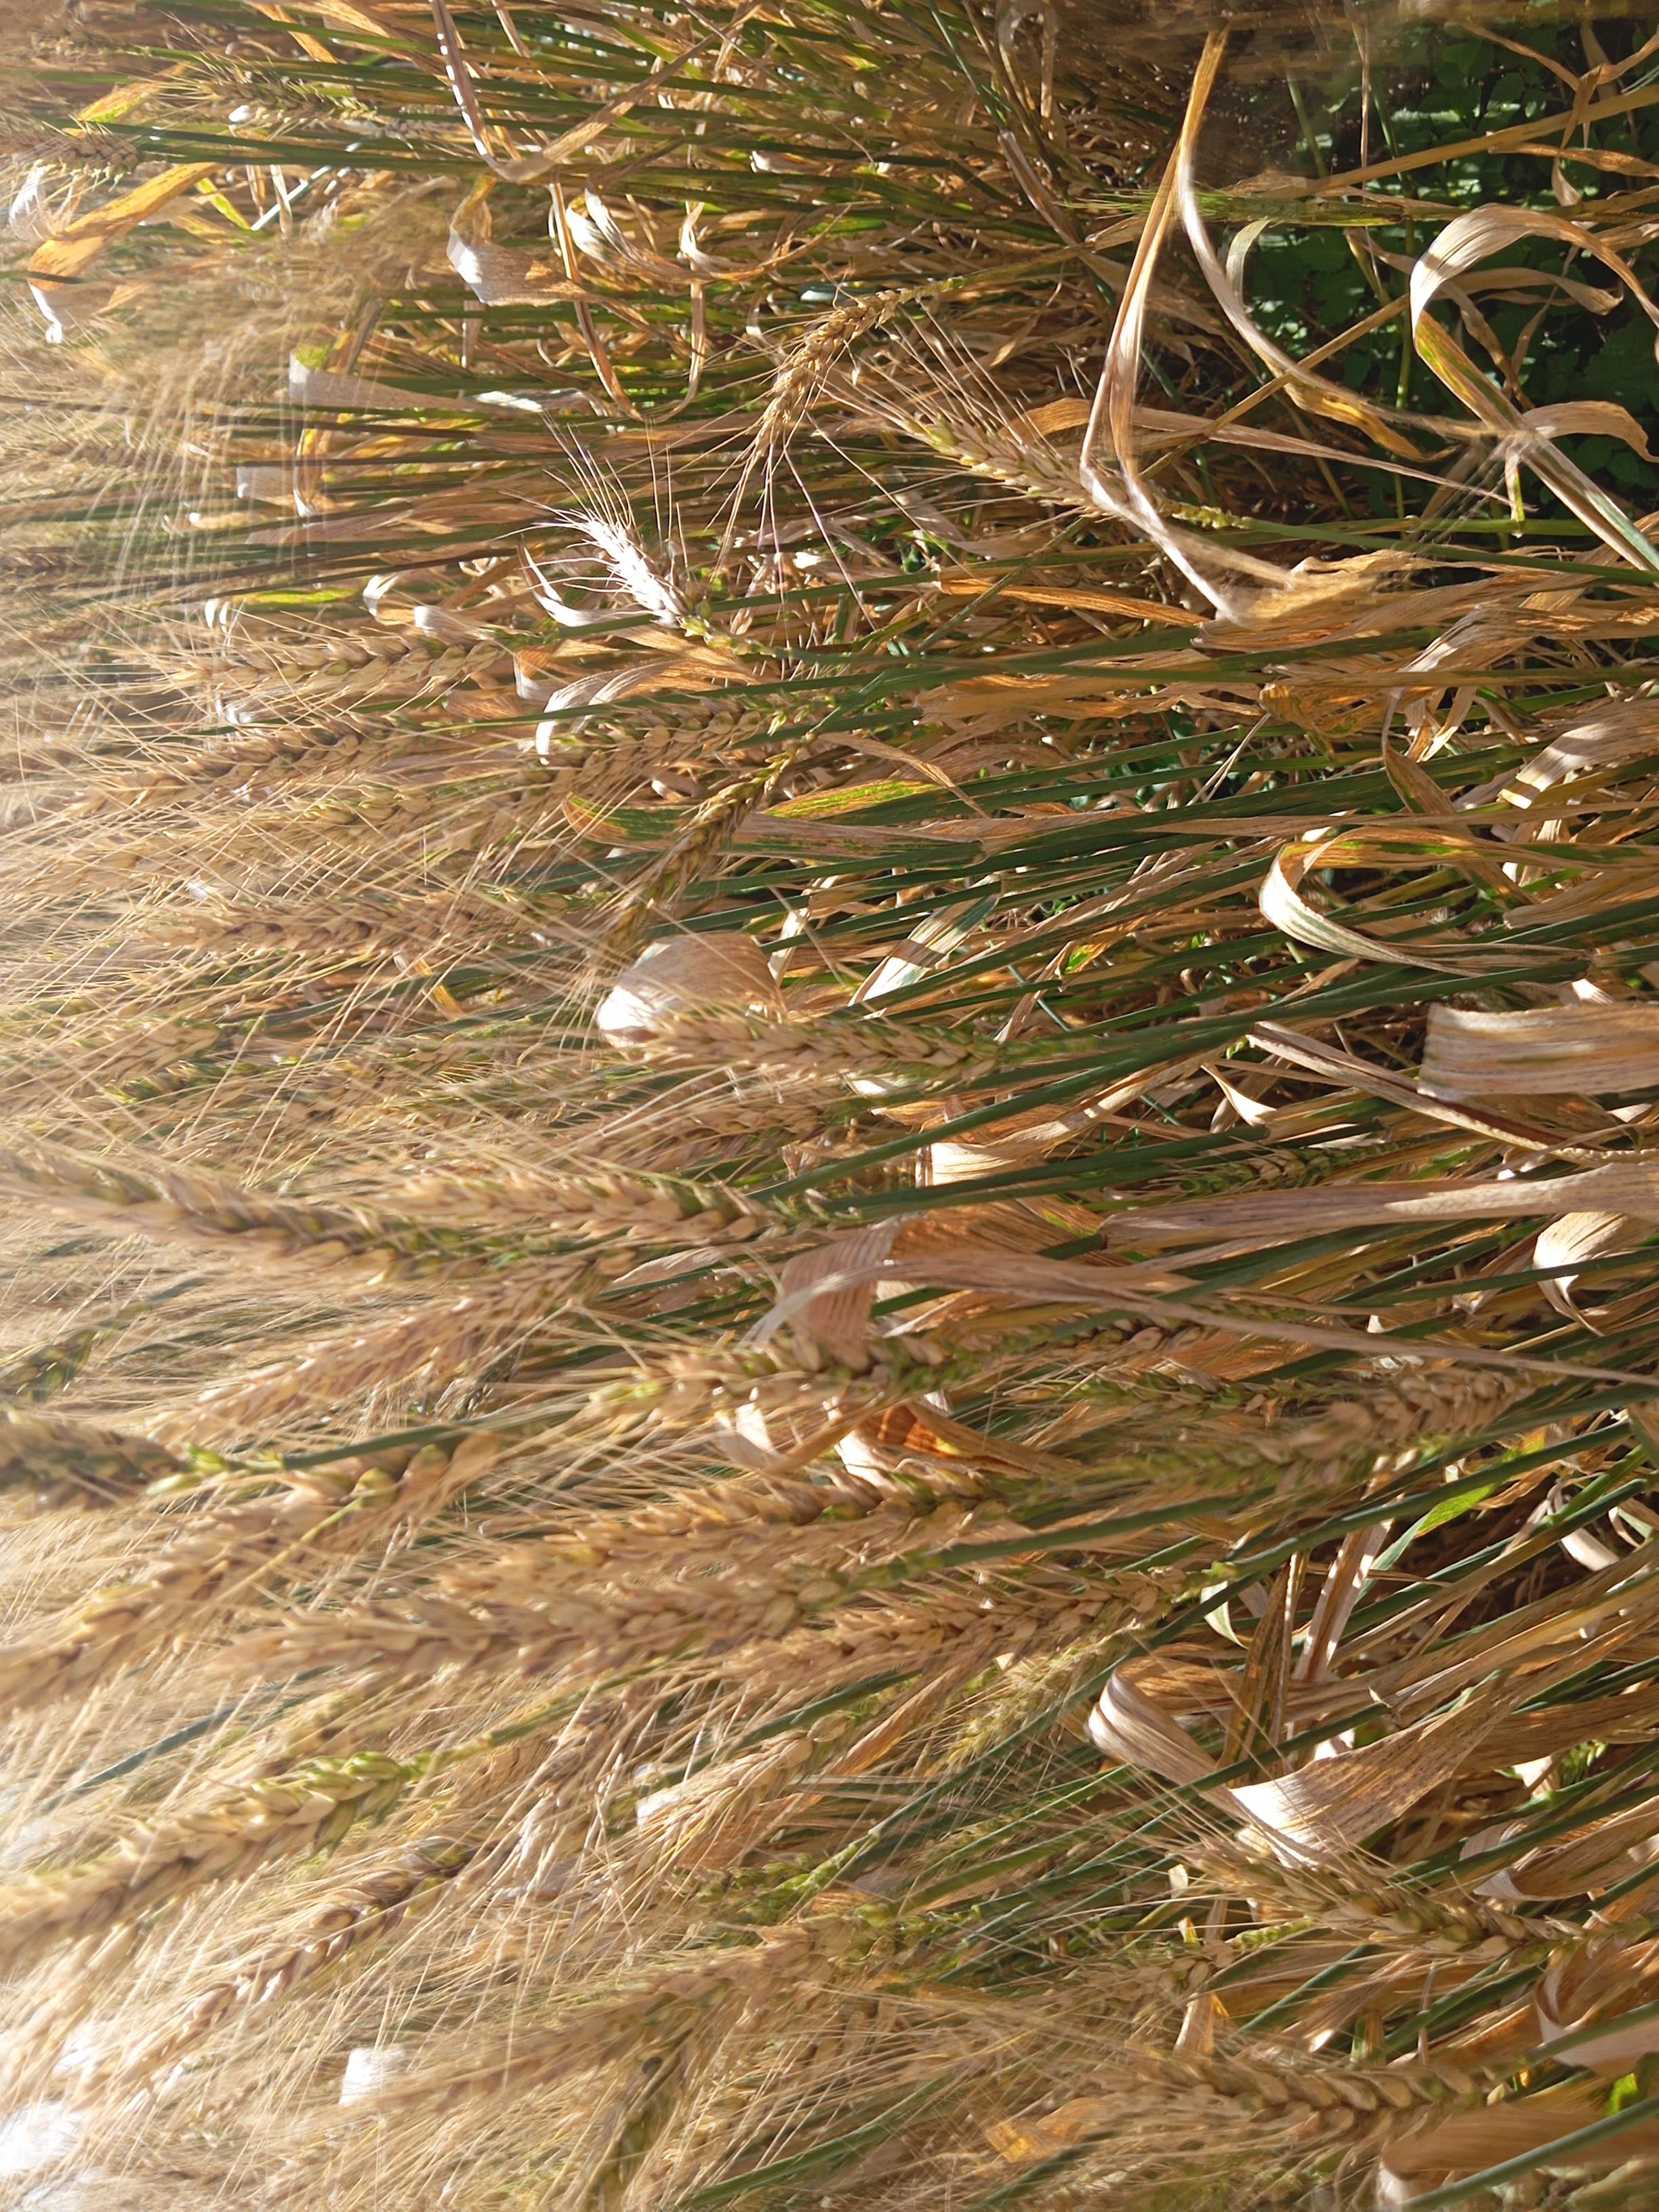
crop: wheat
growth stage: maturity
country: Kenya
